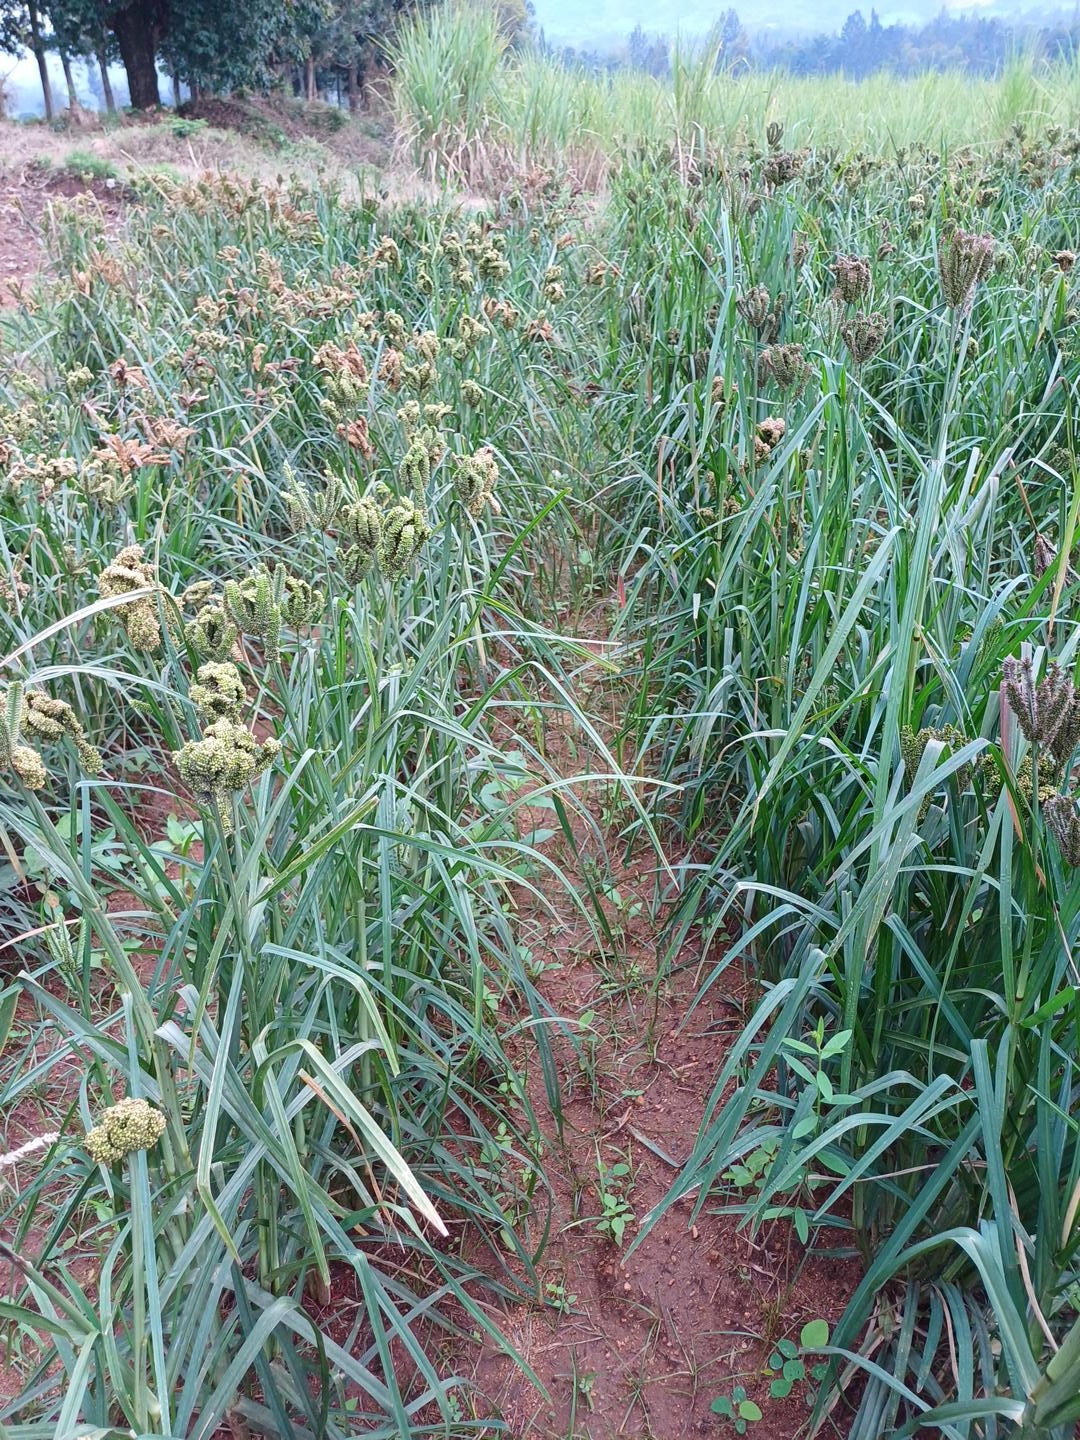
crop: finger millet
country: Kenya
